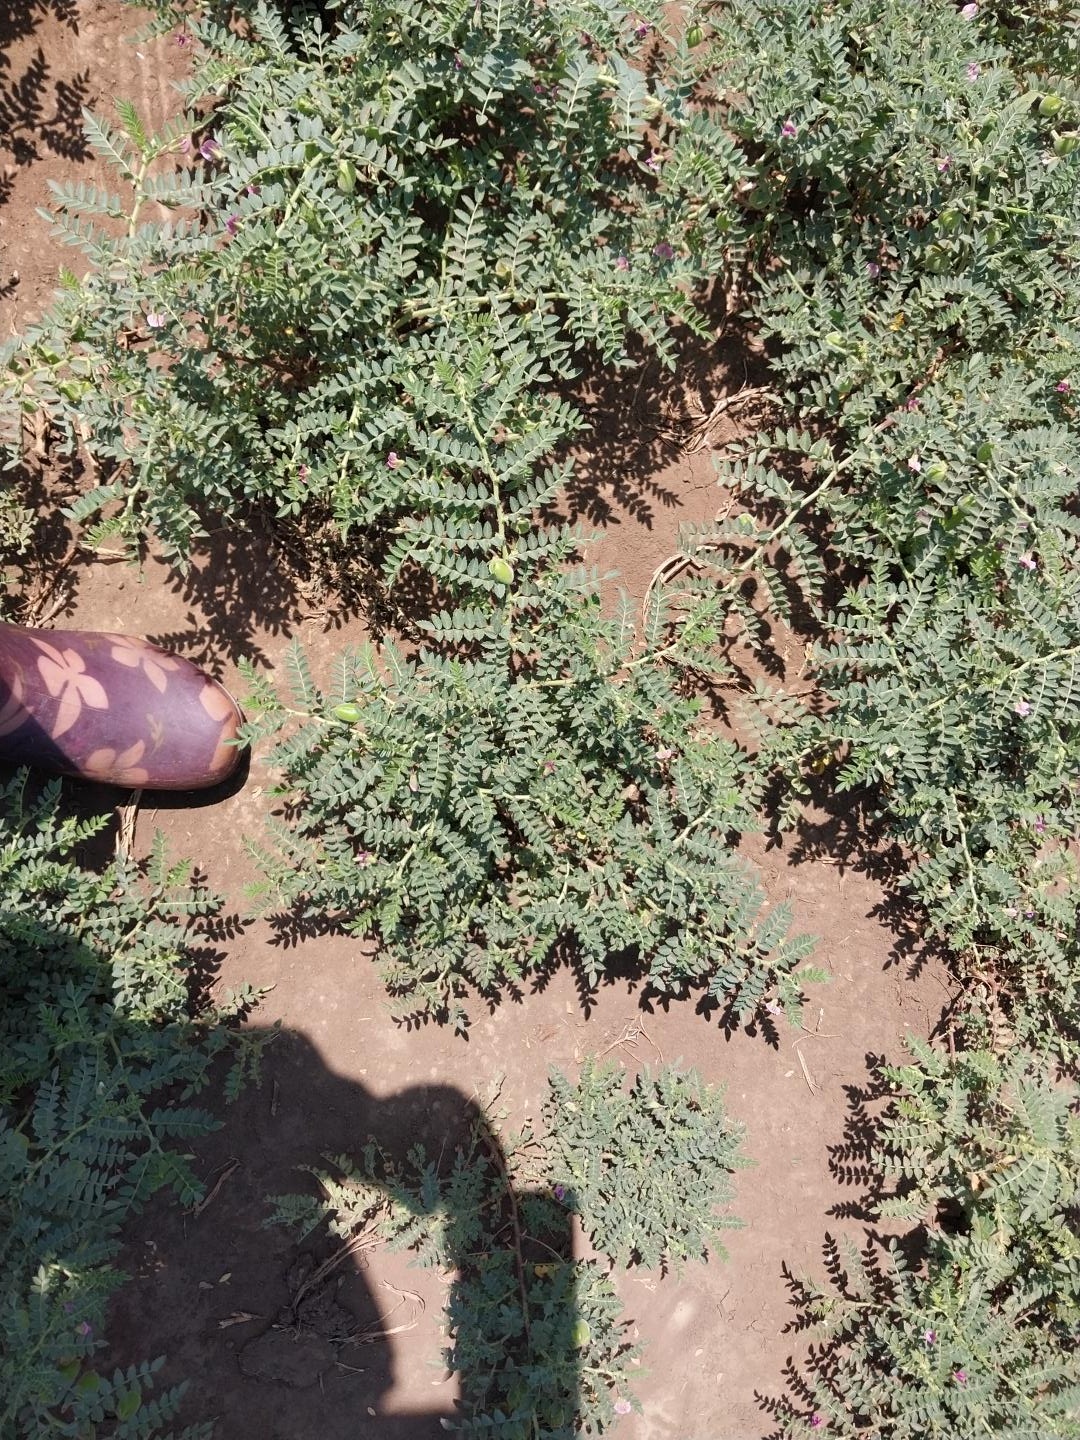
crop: chickpea
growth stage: development pod
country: Tanzania
